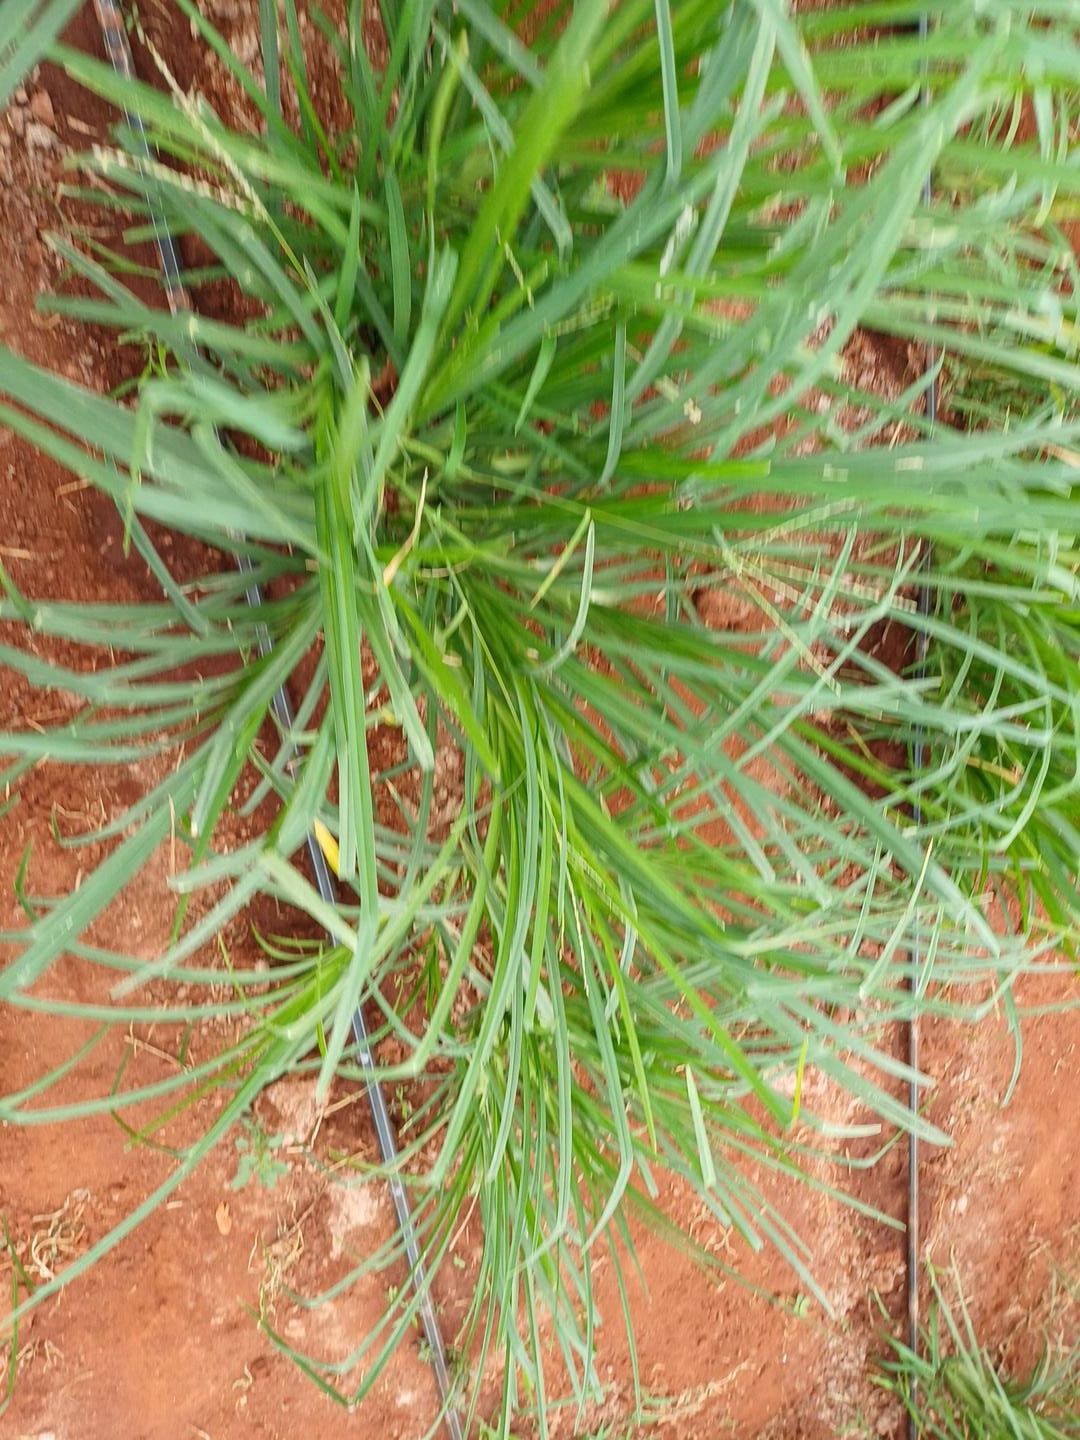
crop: finger millet
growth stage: vegetative
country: Kenya
